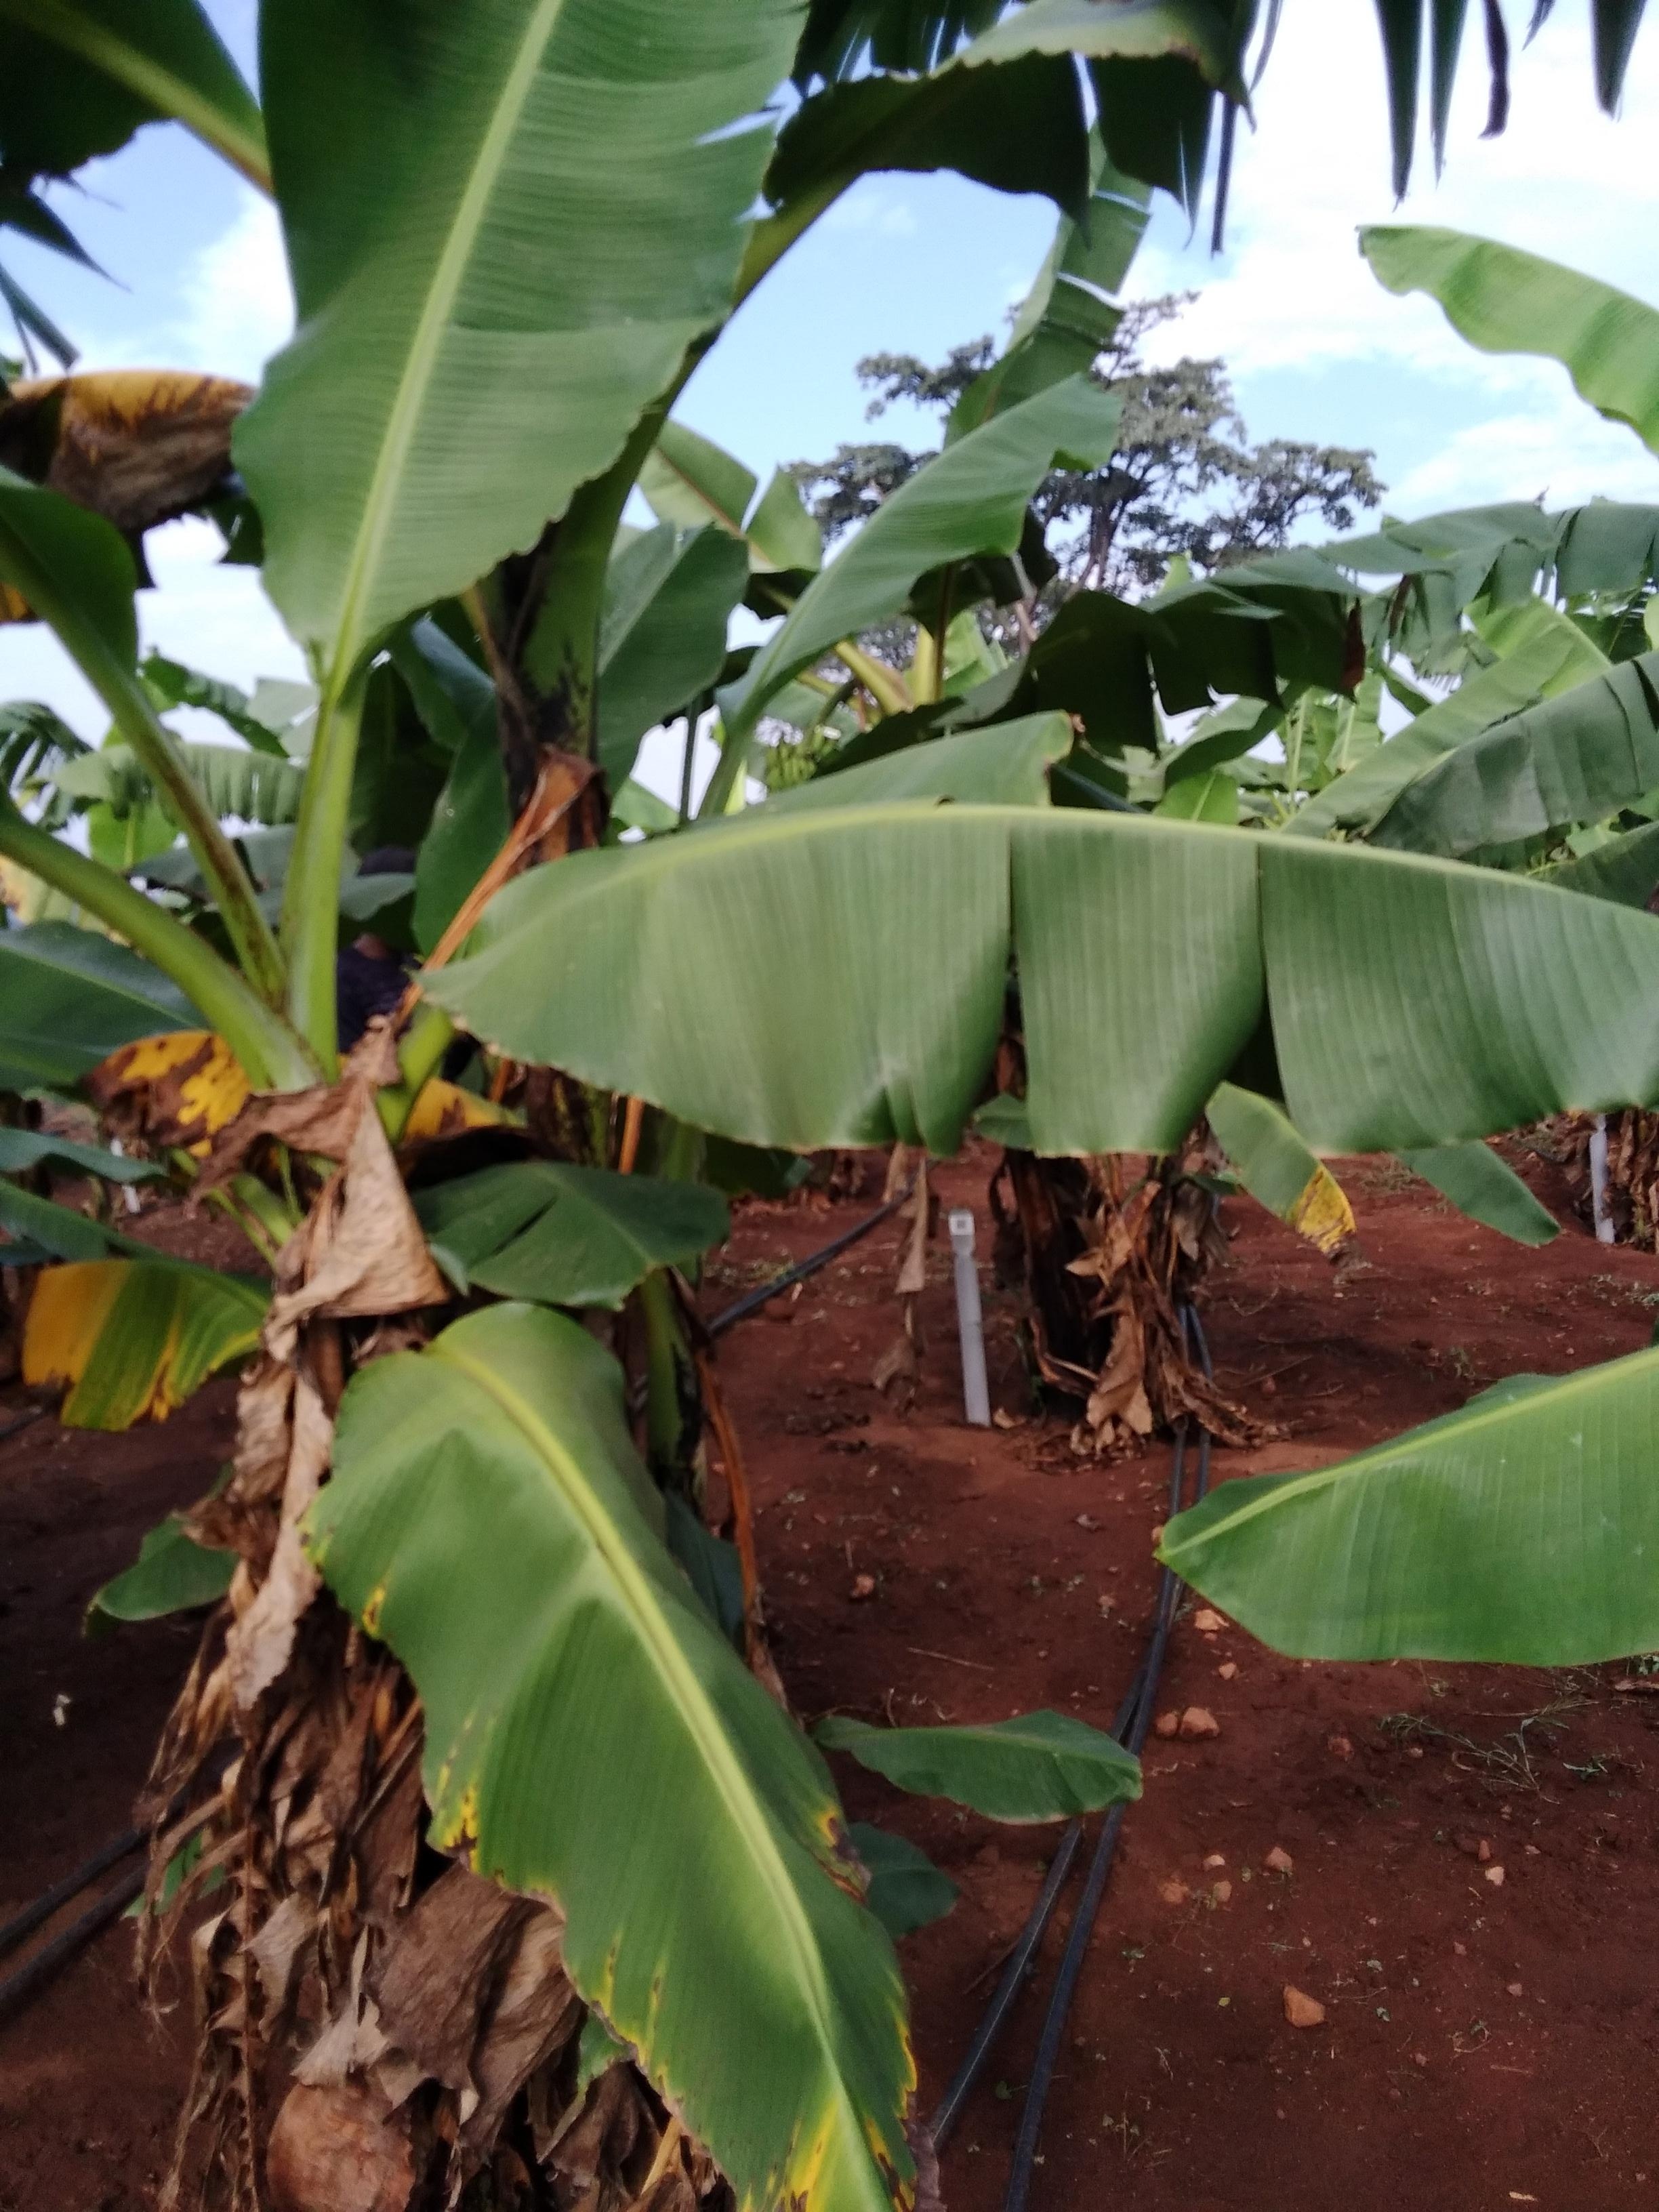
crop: banana
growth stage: vegetative
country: Uganda
